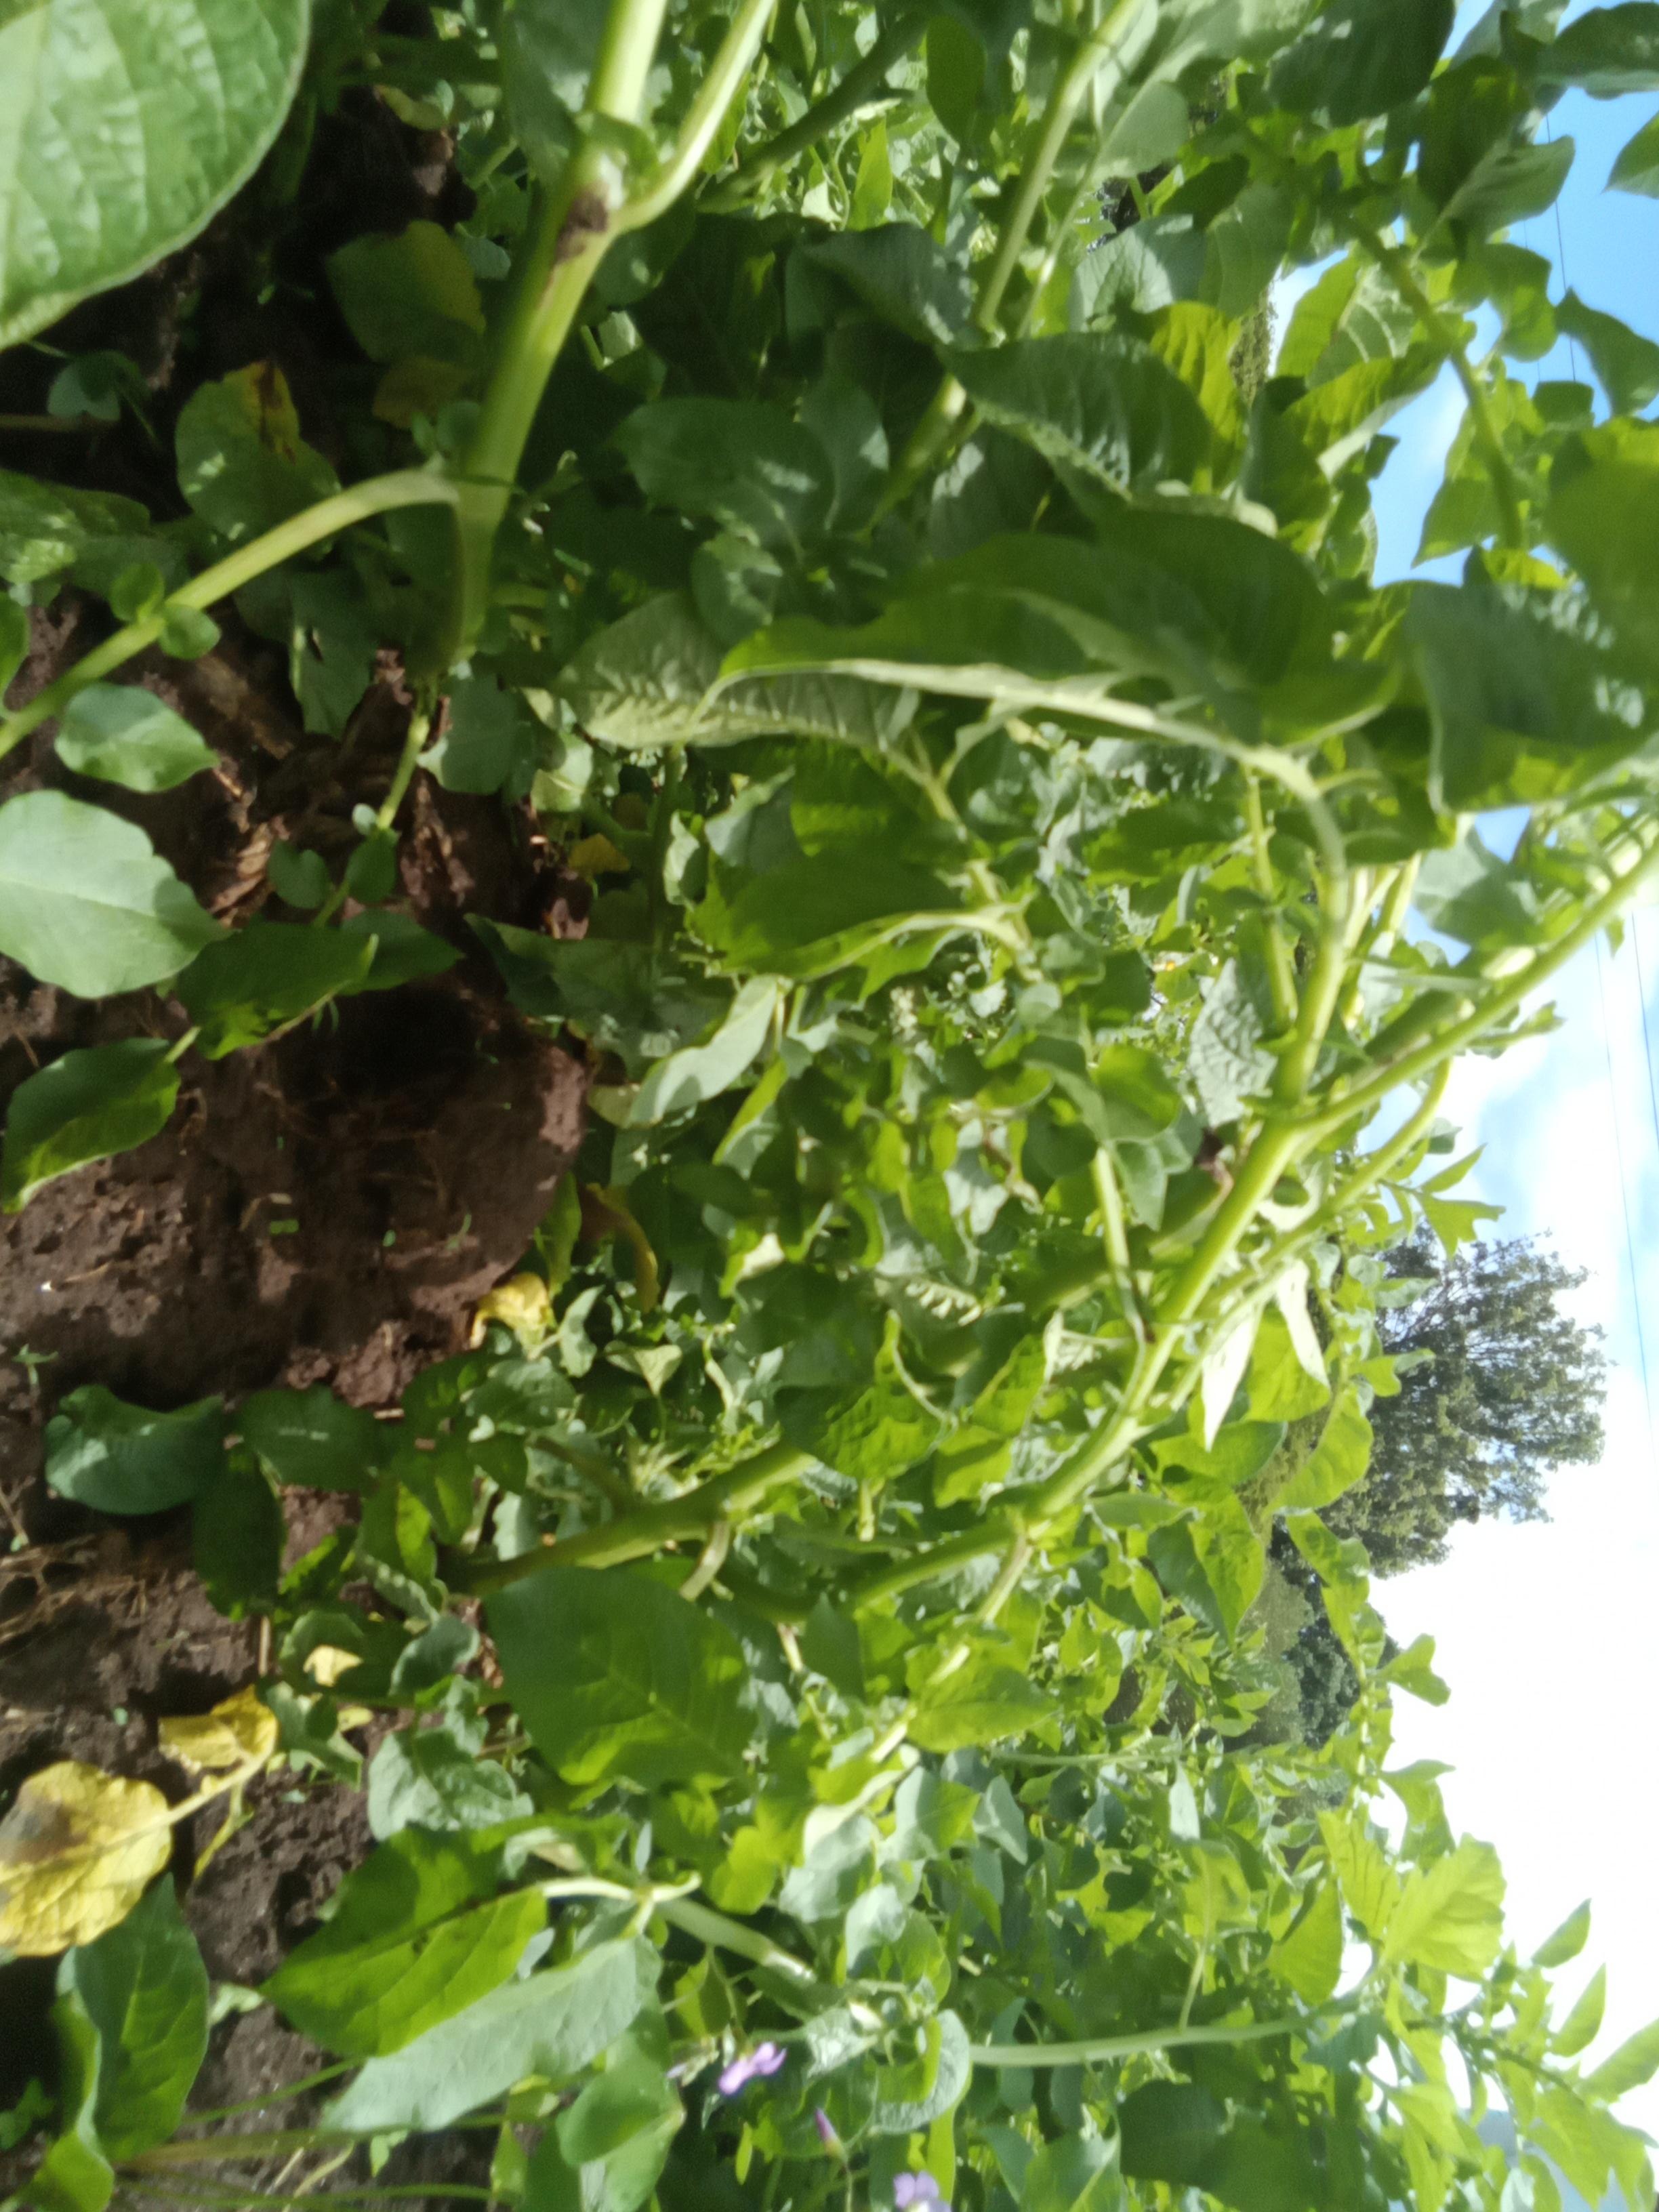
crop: potato
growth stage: vegetative
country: Kenya
